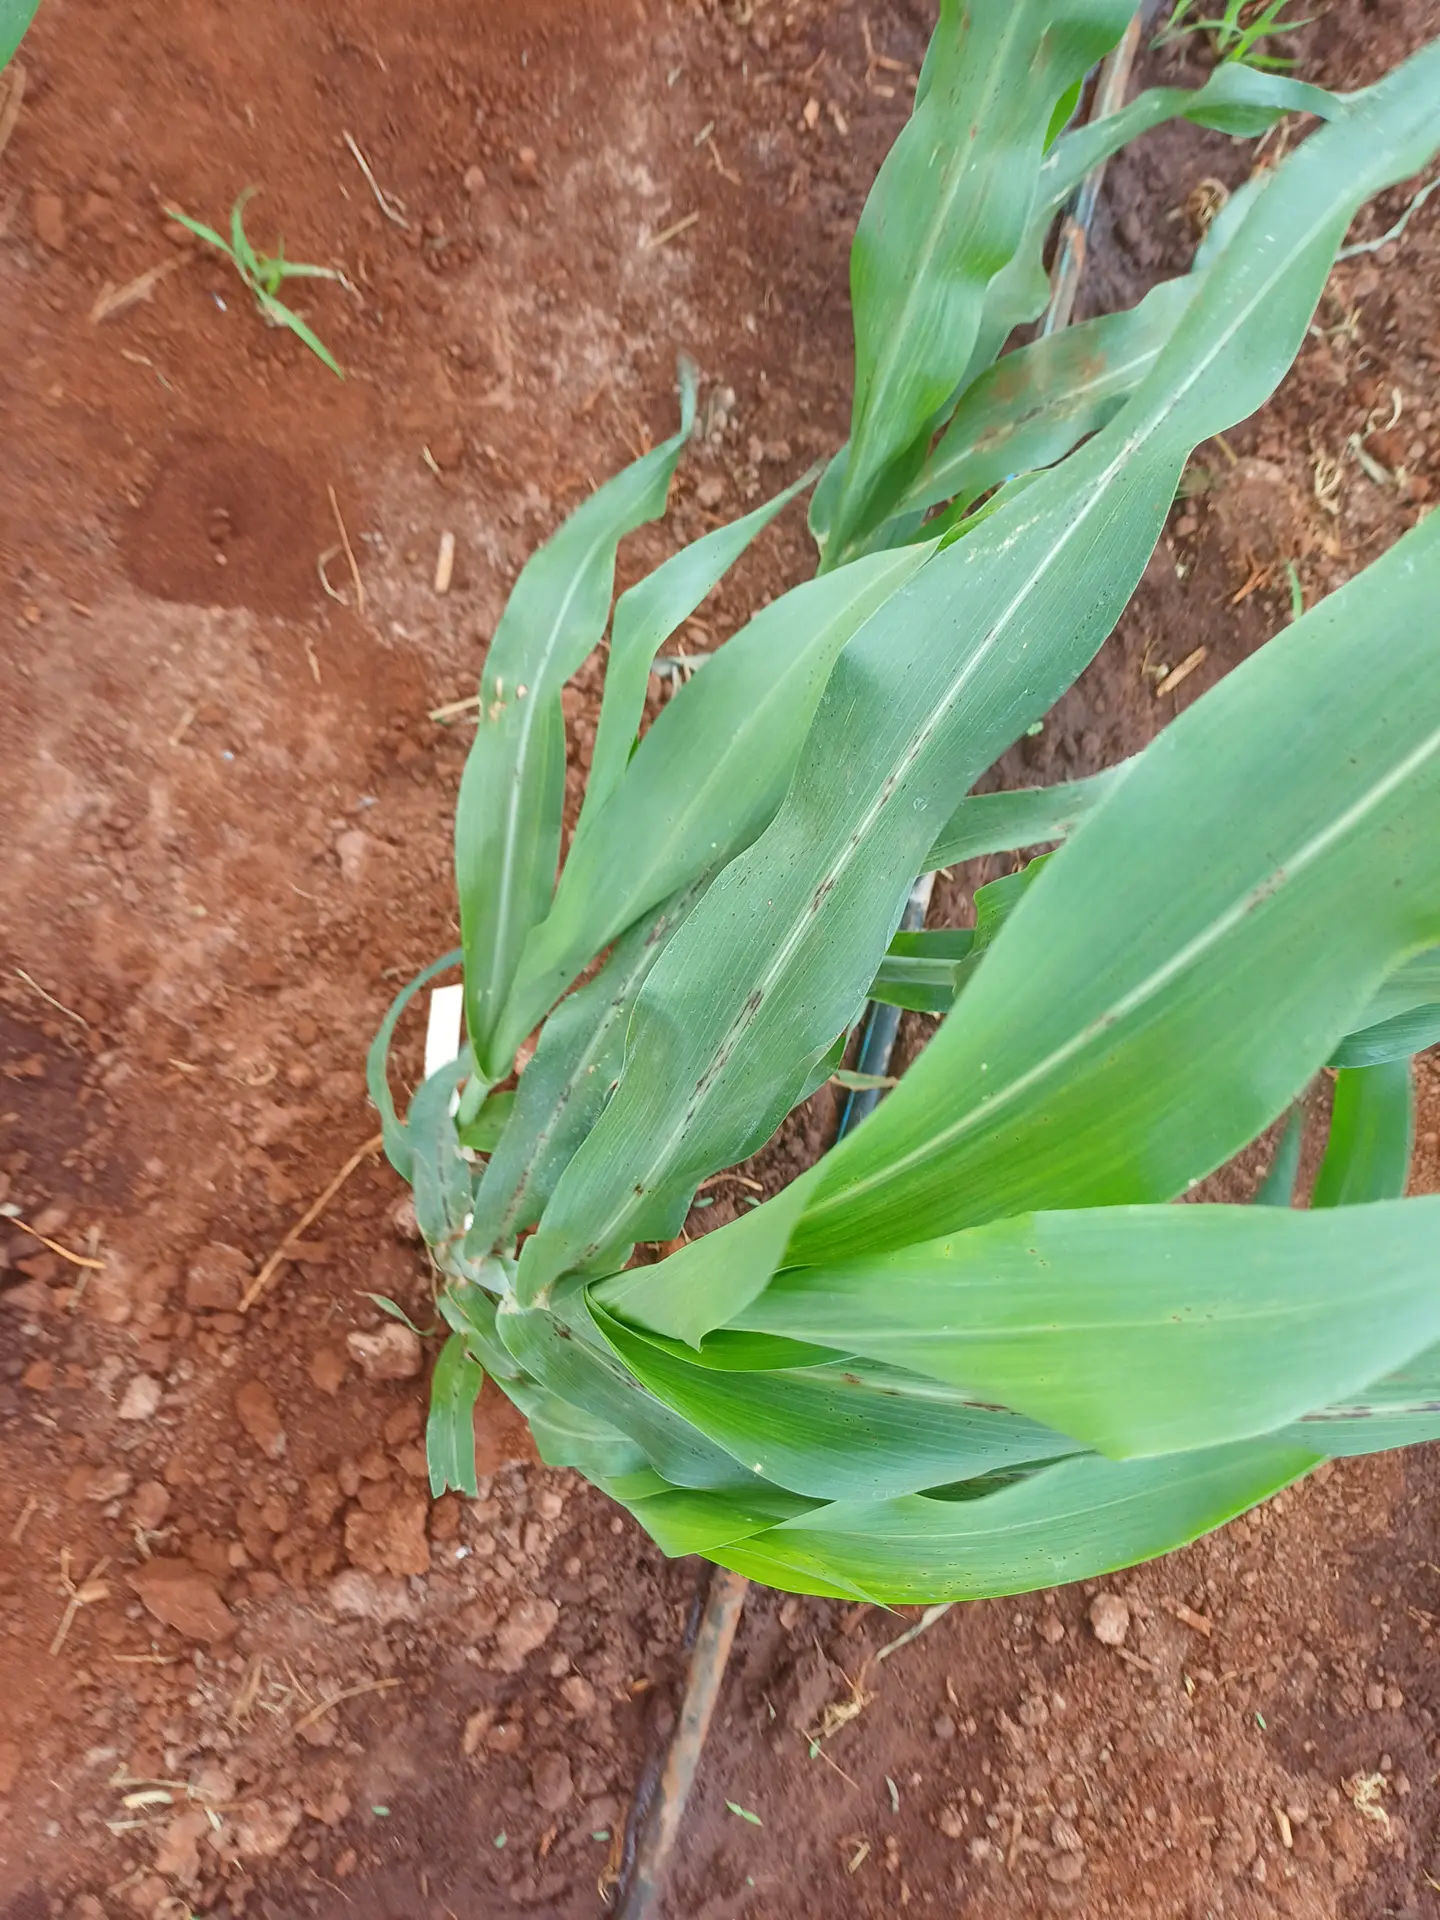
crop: sorghum
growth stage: vegetative
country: Kenya
